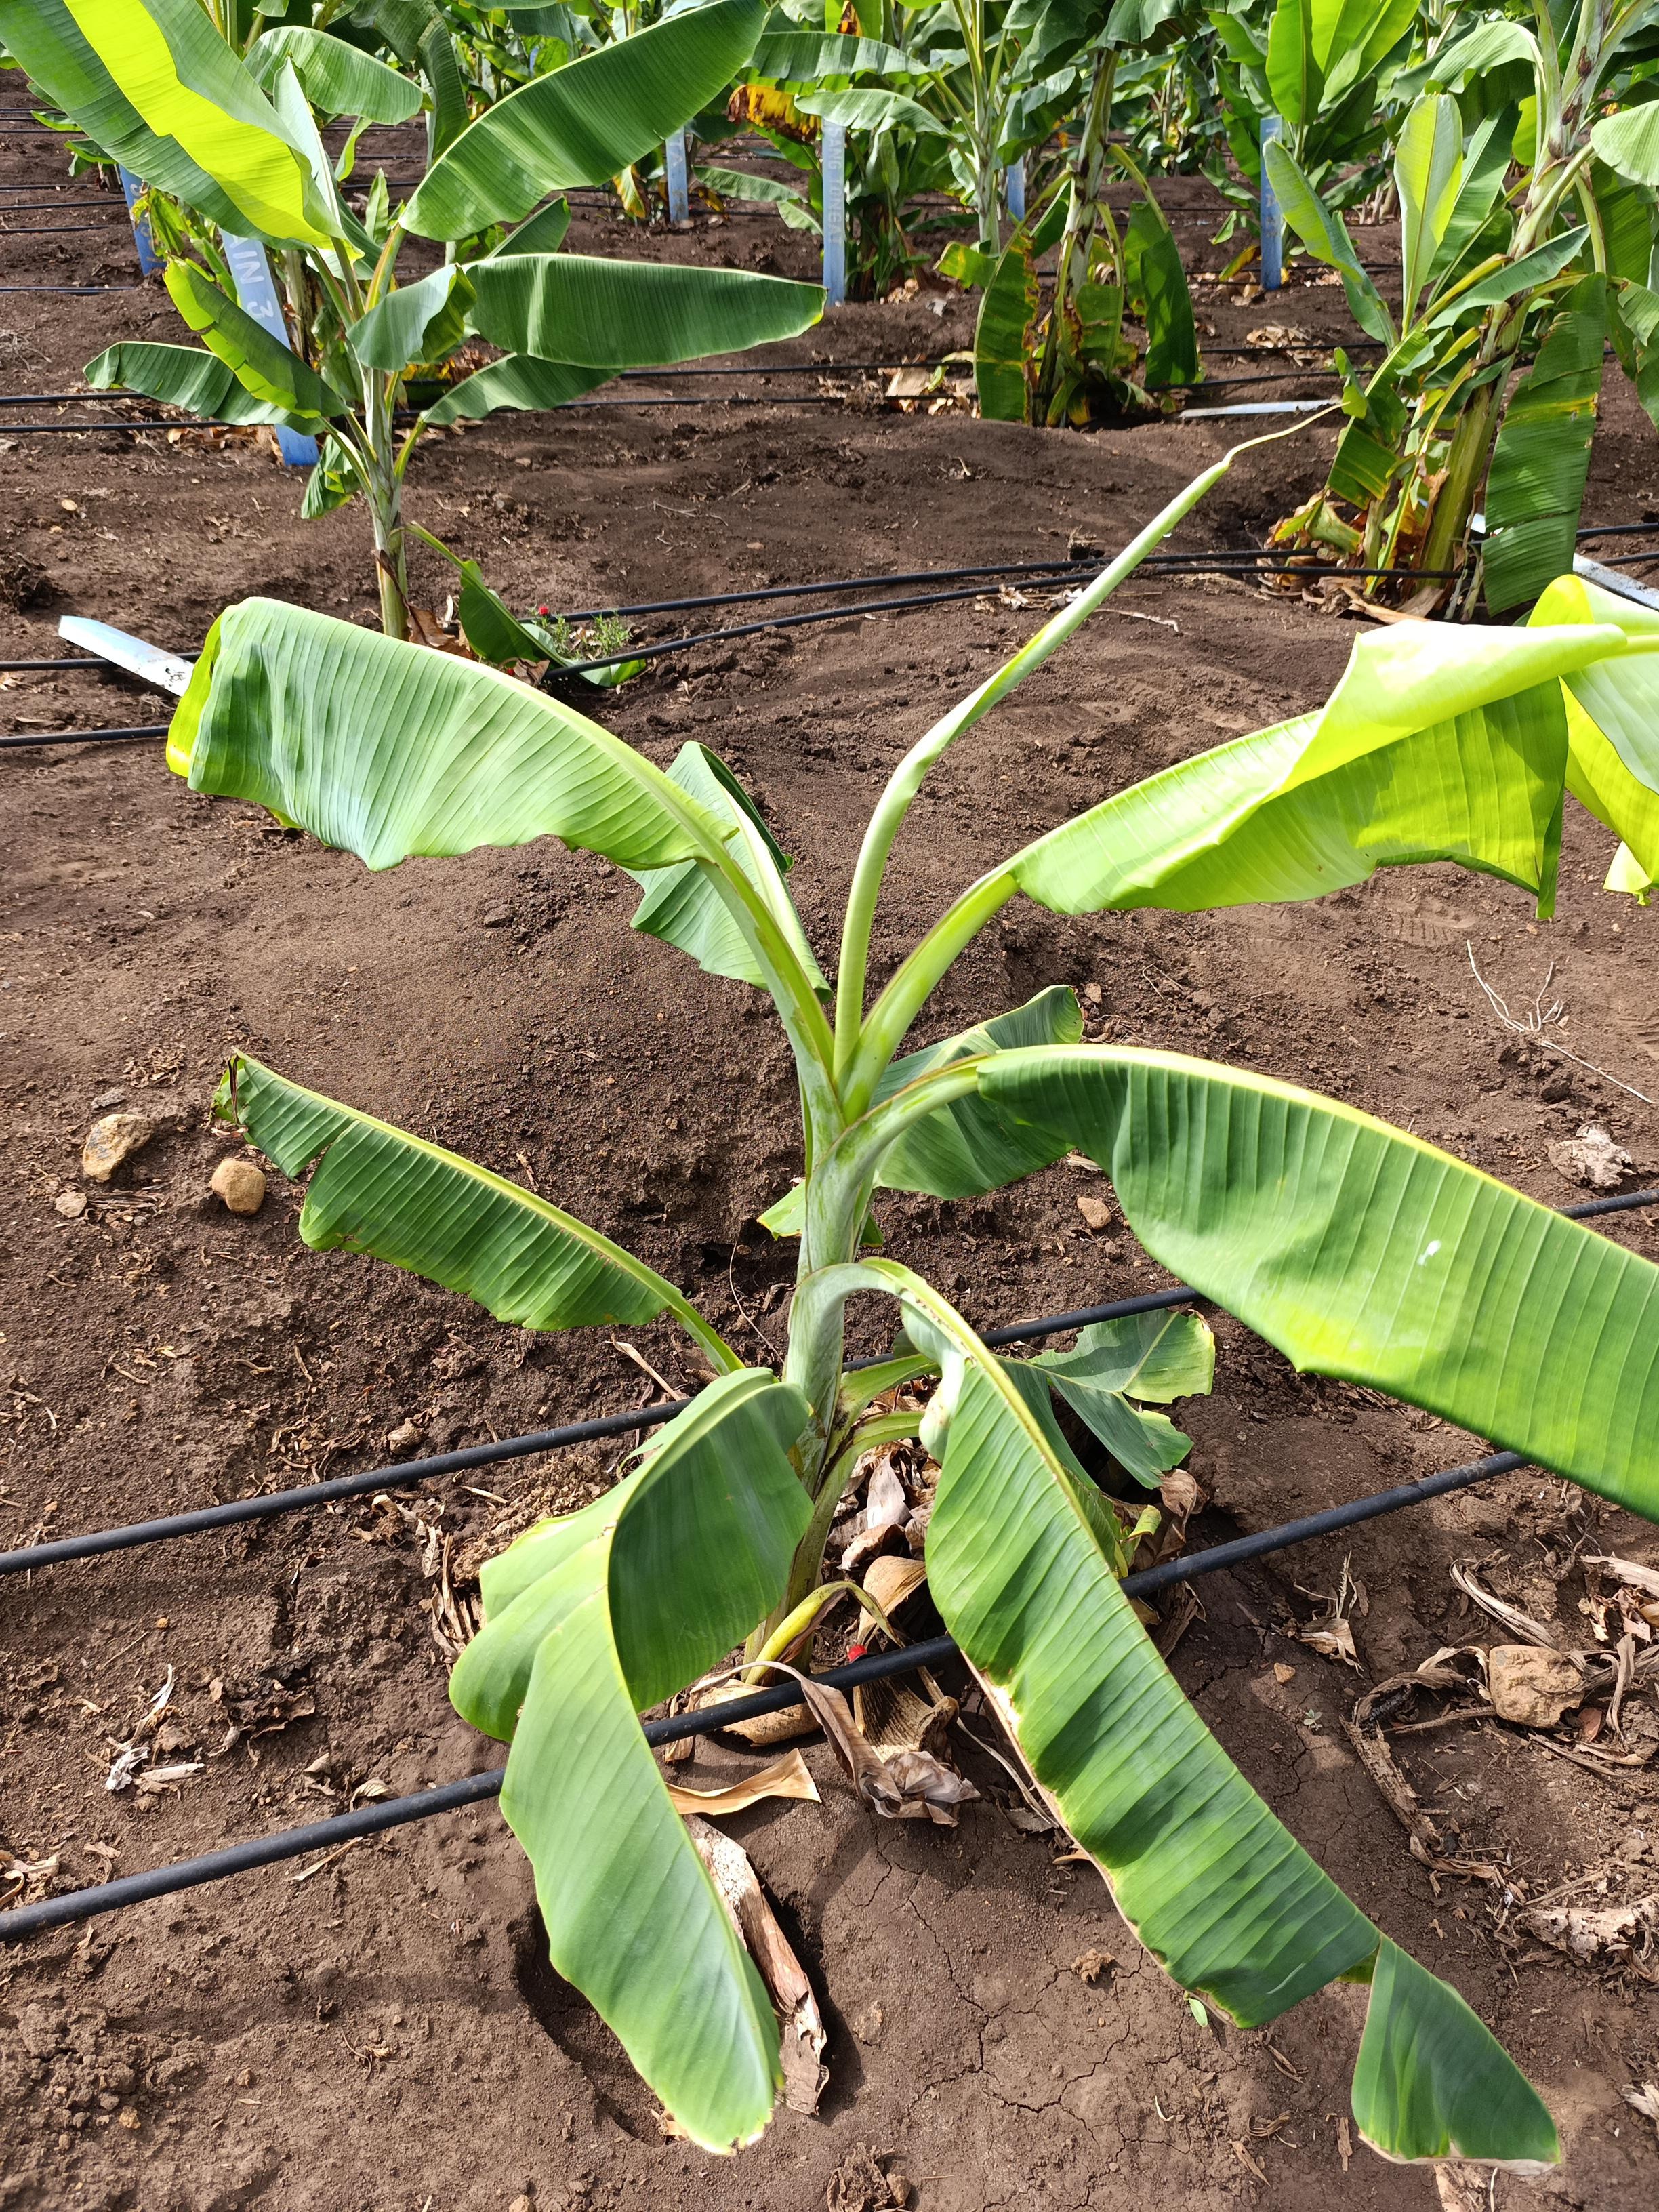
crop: banana
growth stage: vegetative
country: Tanzania
